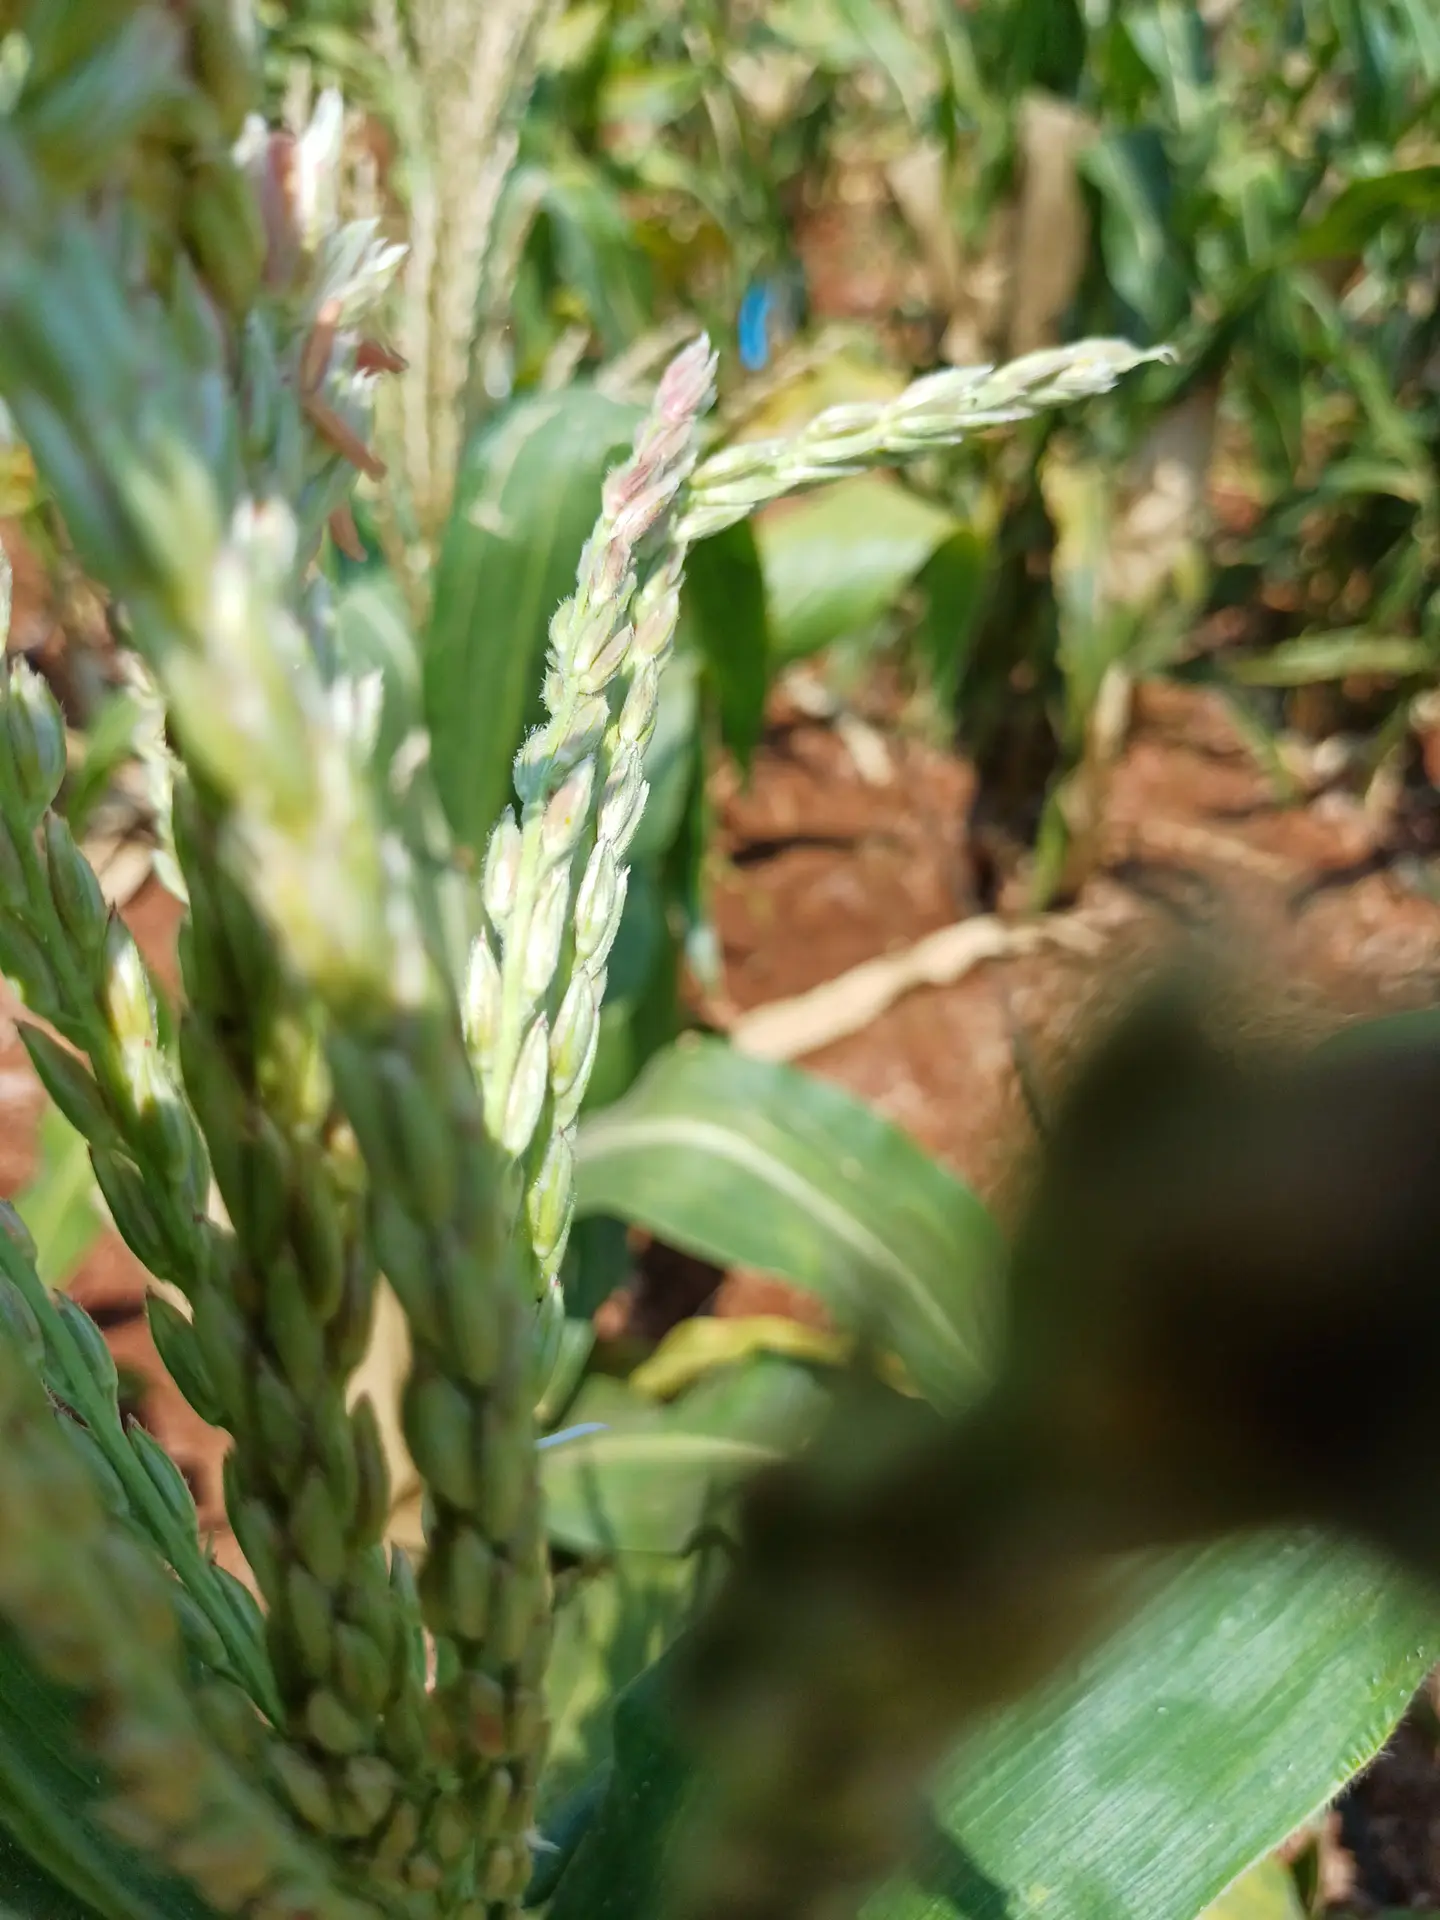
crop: maize
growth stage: flowering
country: Kenya
